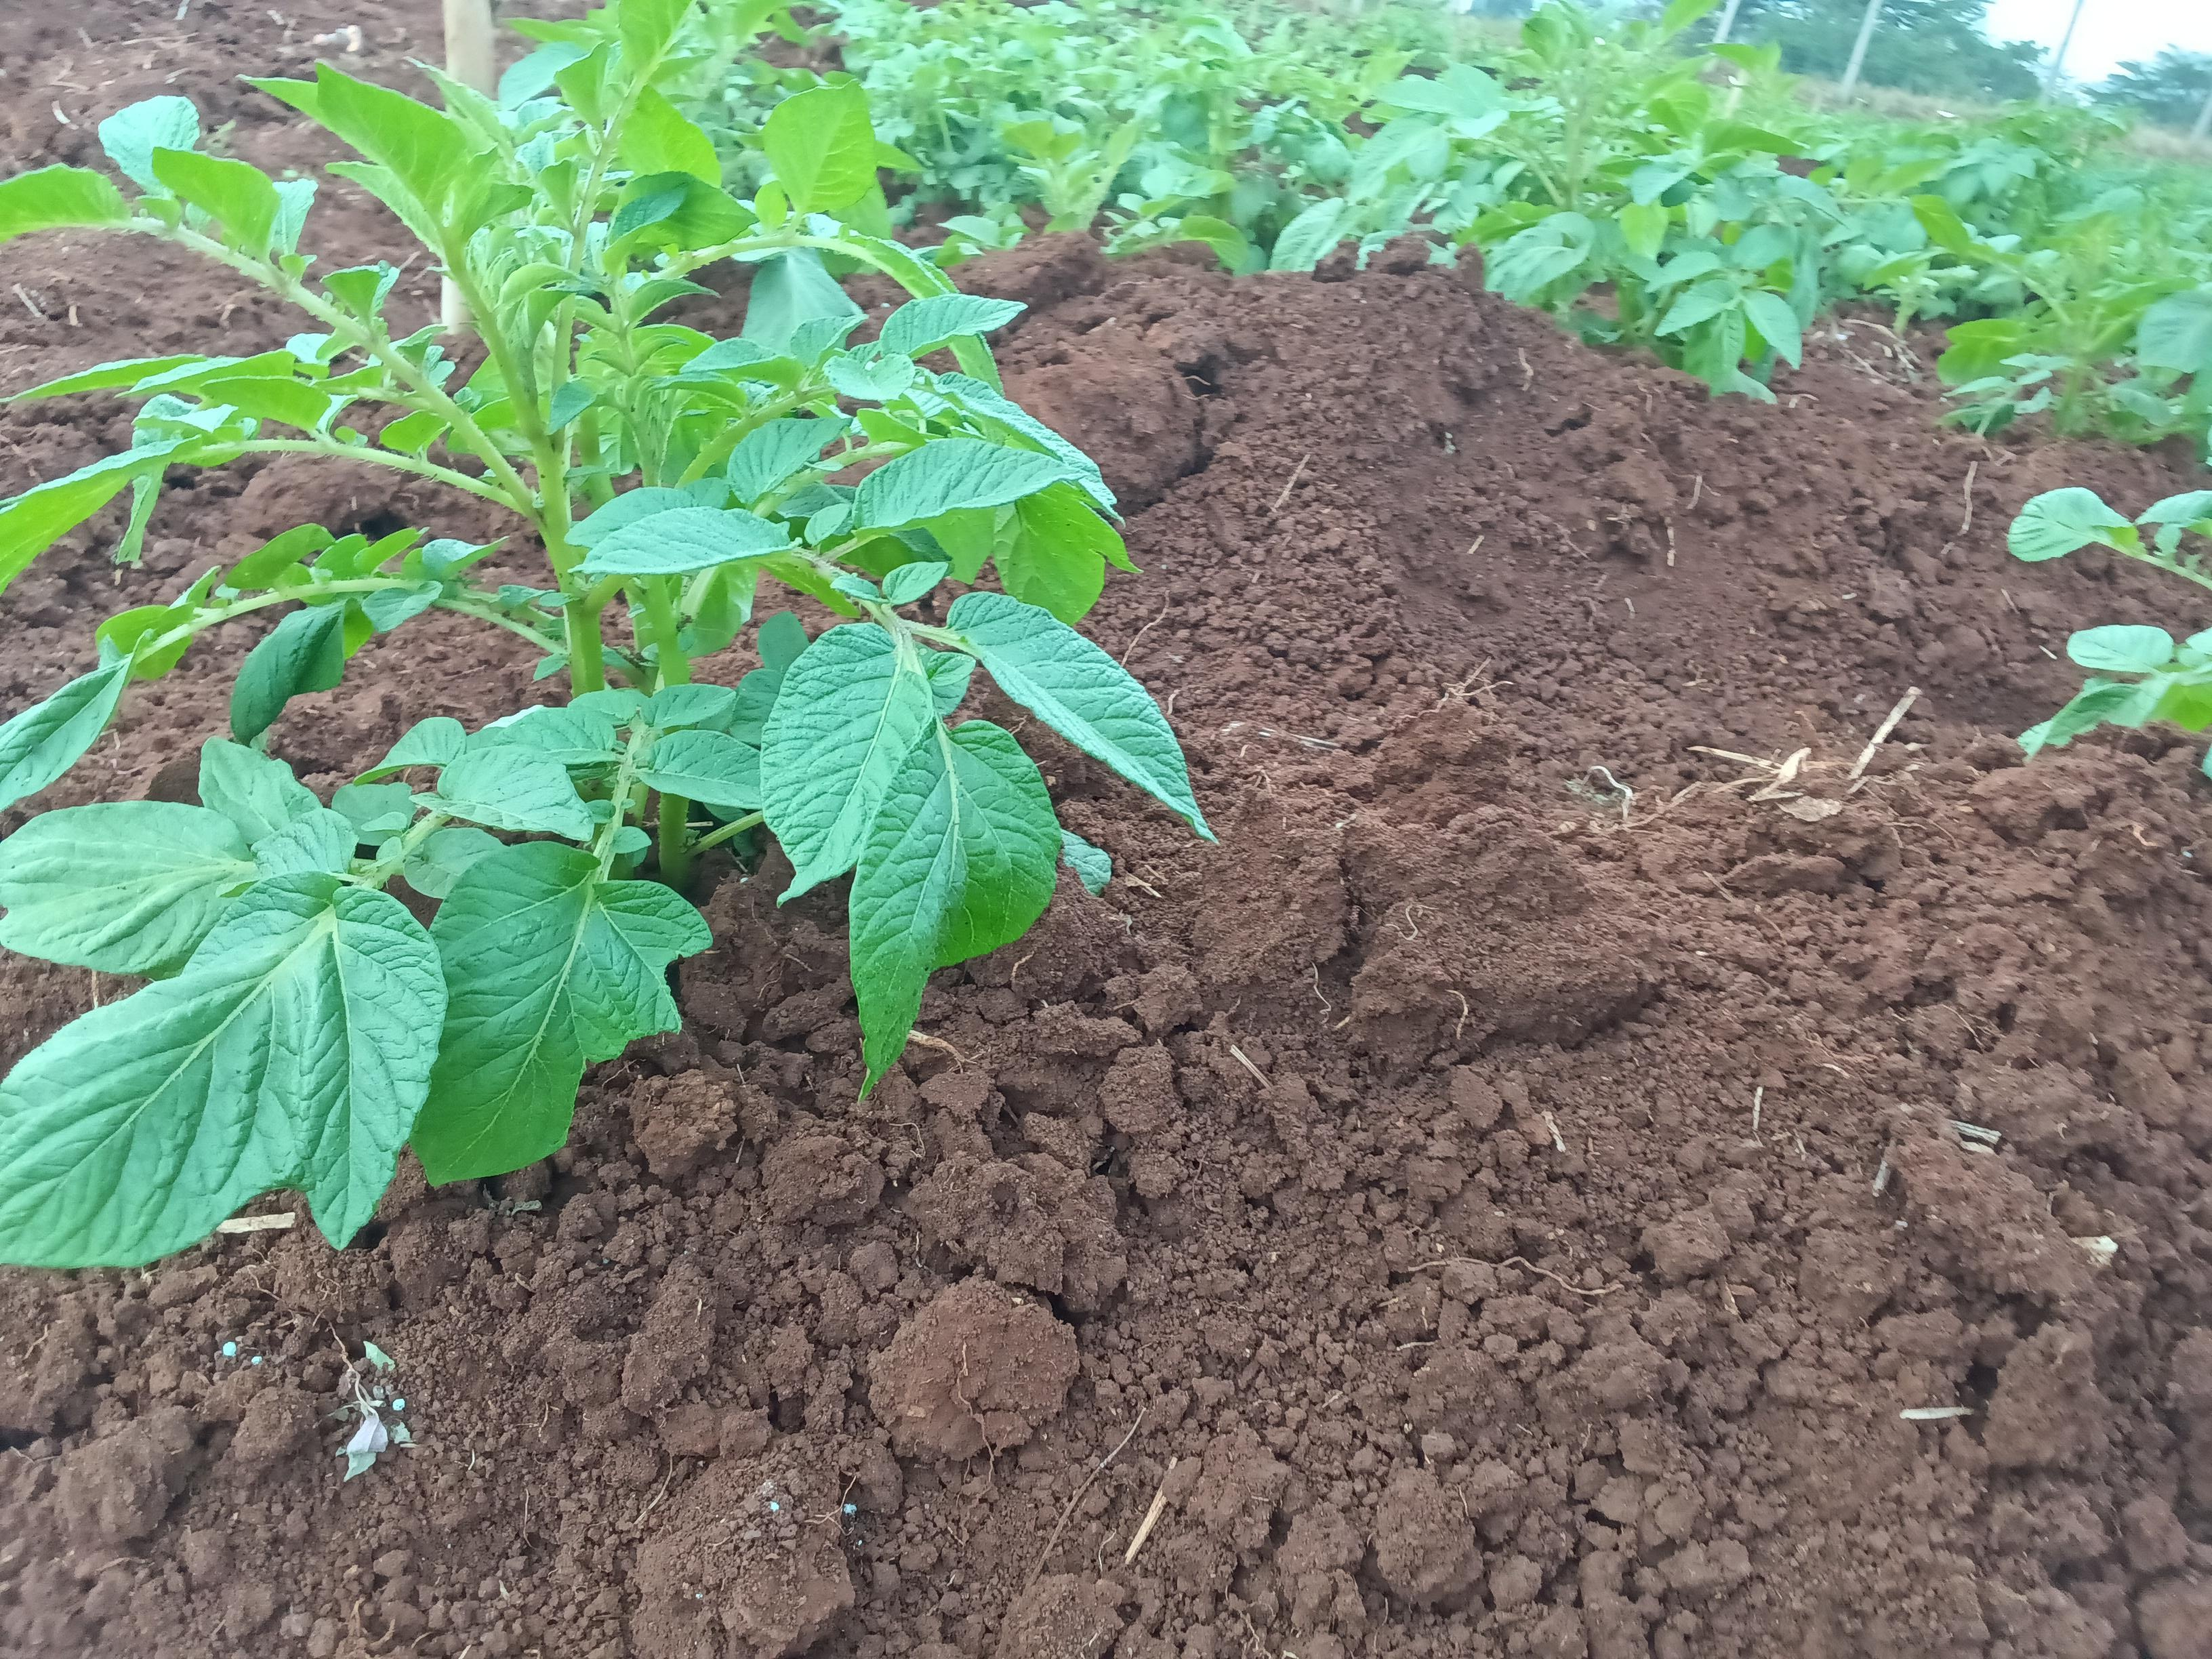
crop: potato
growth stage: emergence
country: Kenya
